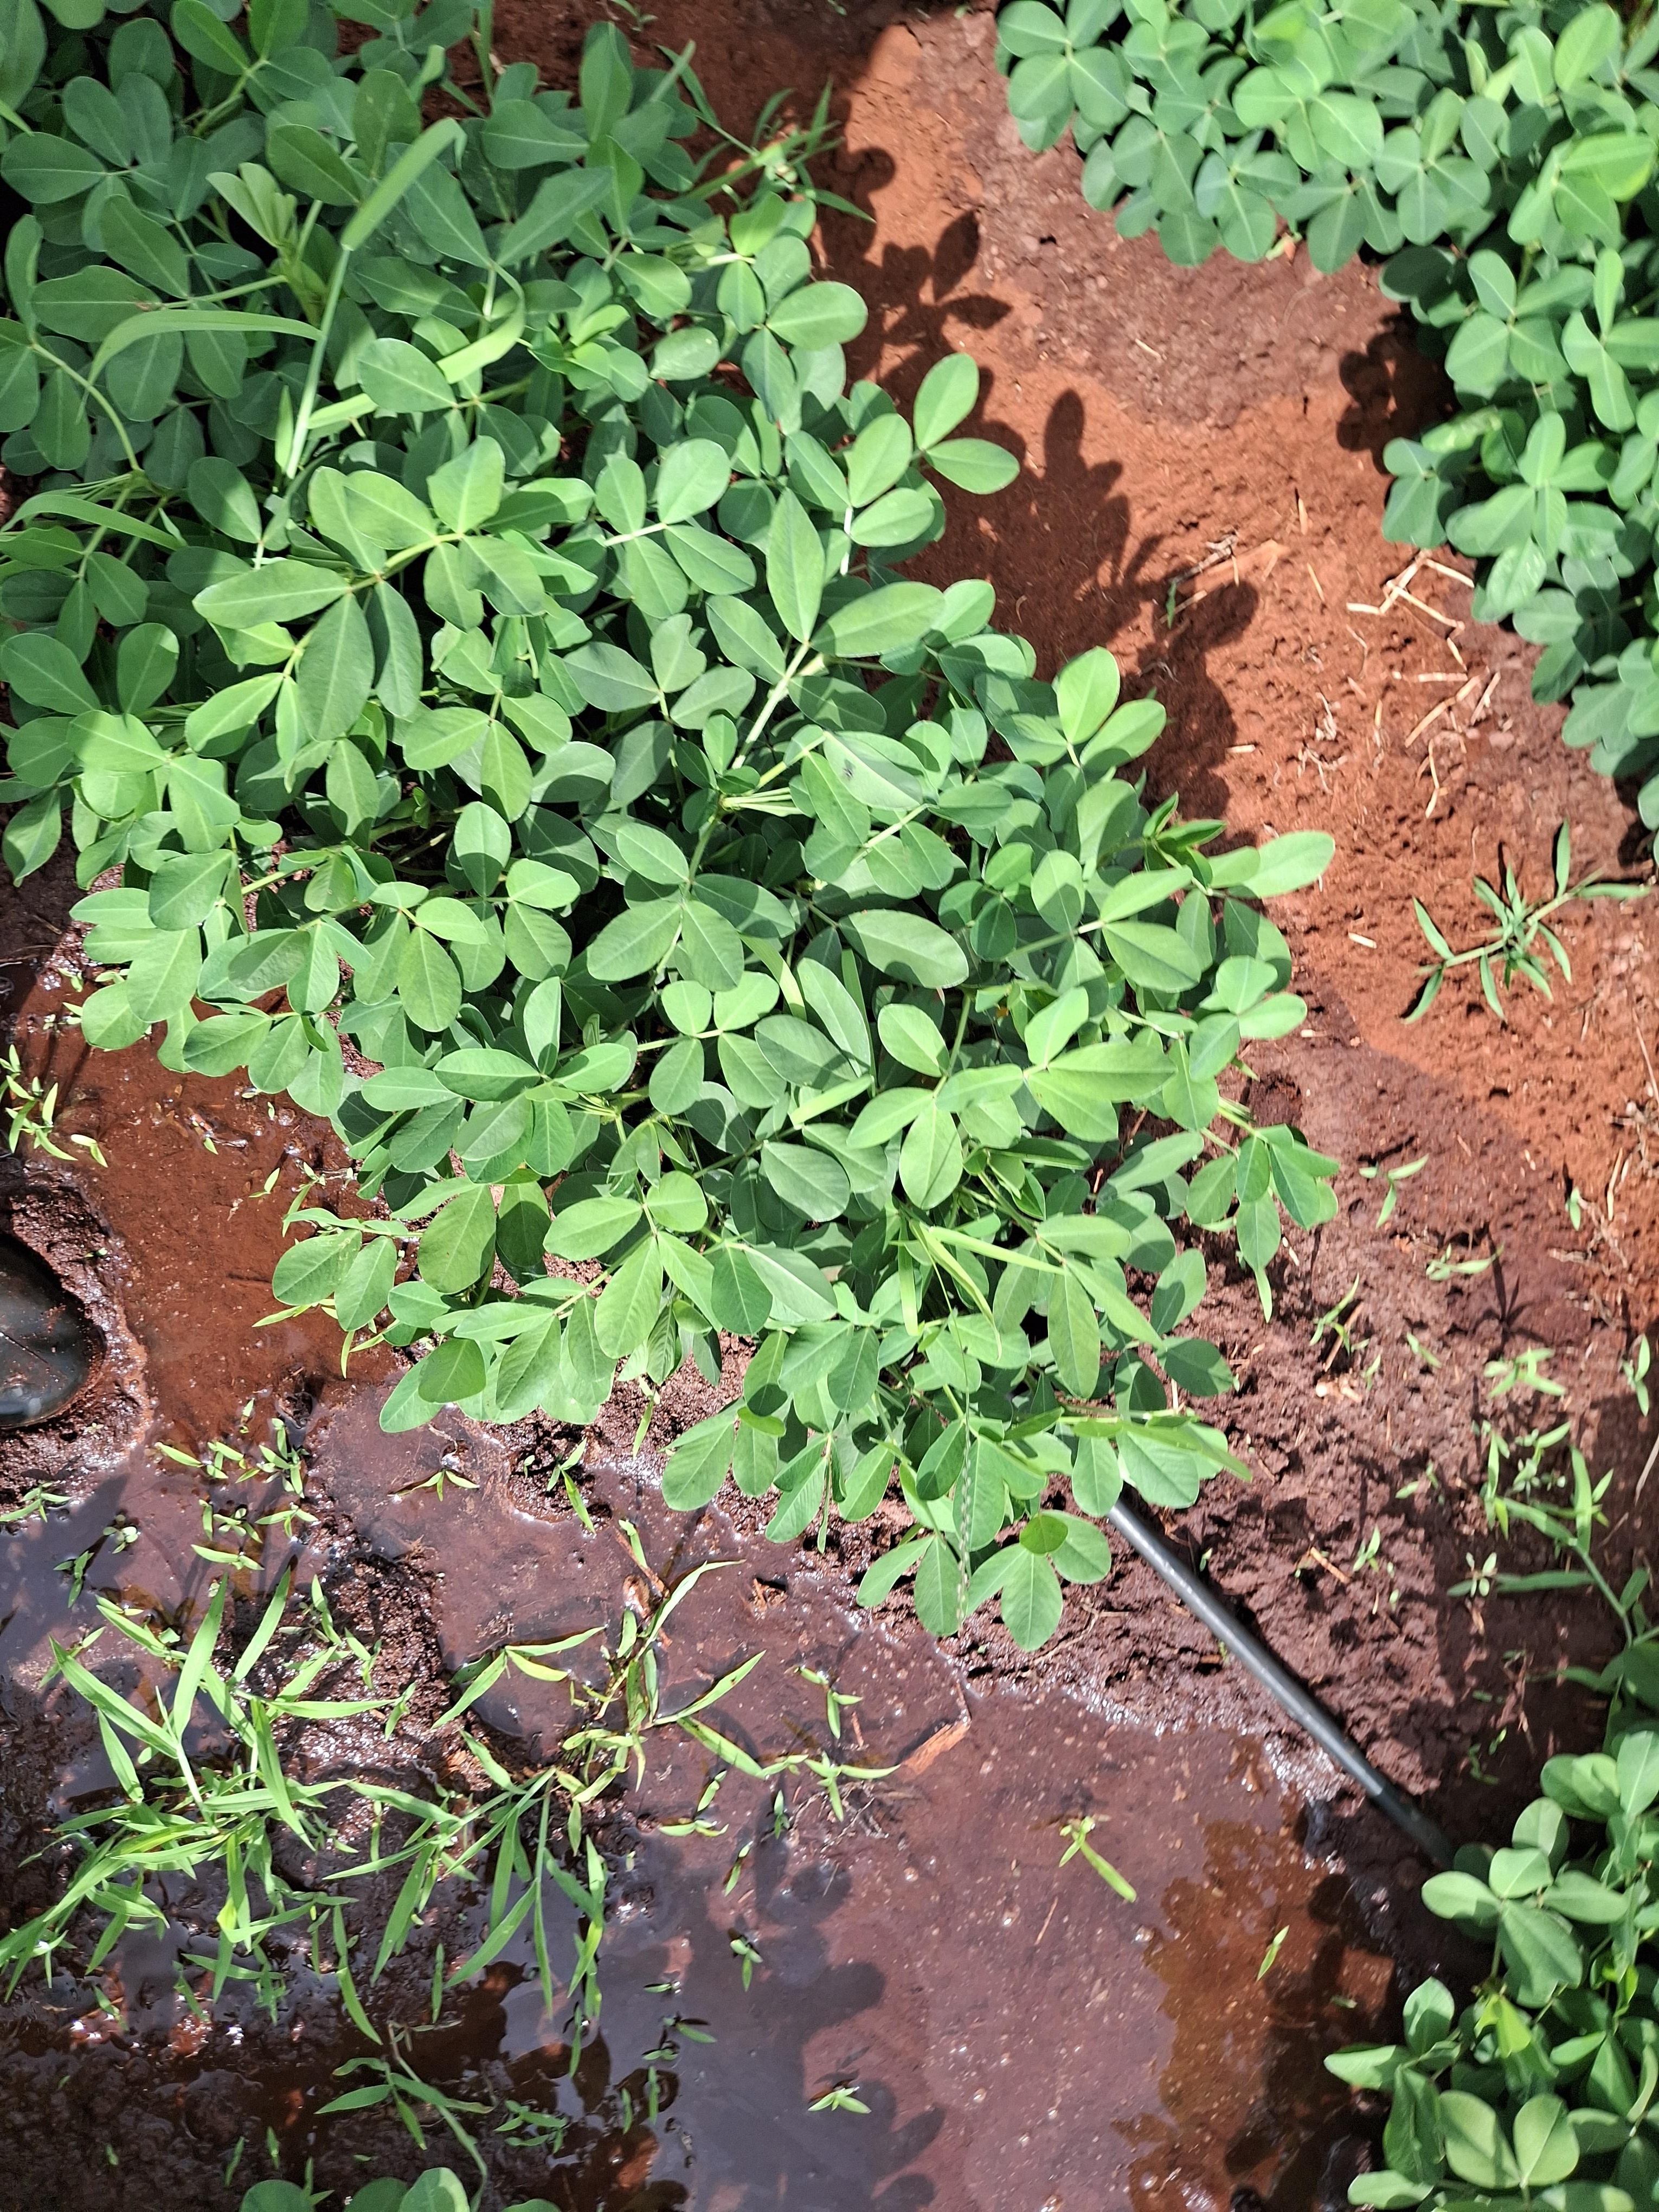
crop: groundnut
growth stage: flowering
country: Kenya
